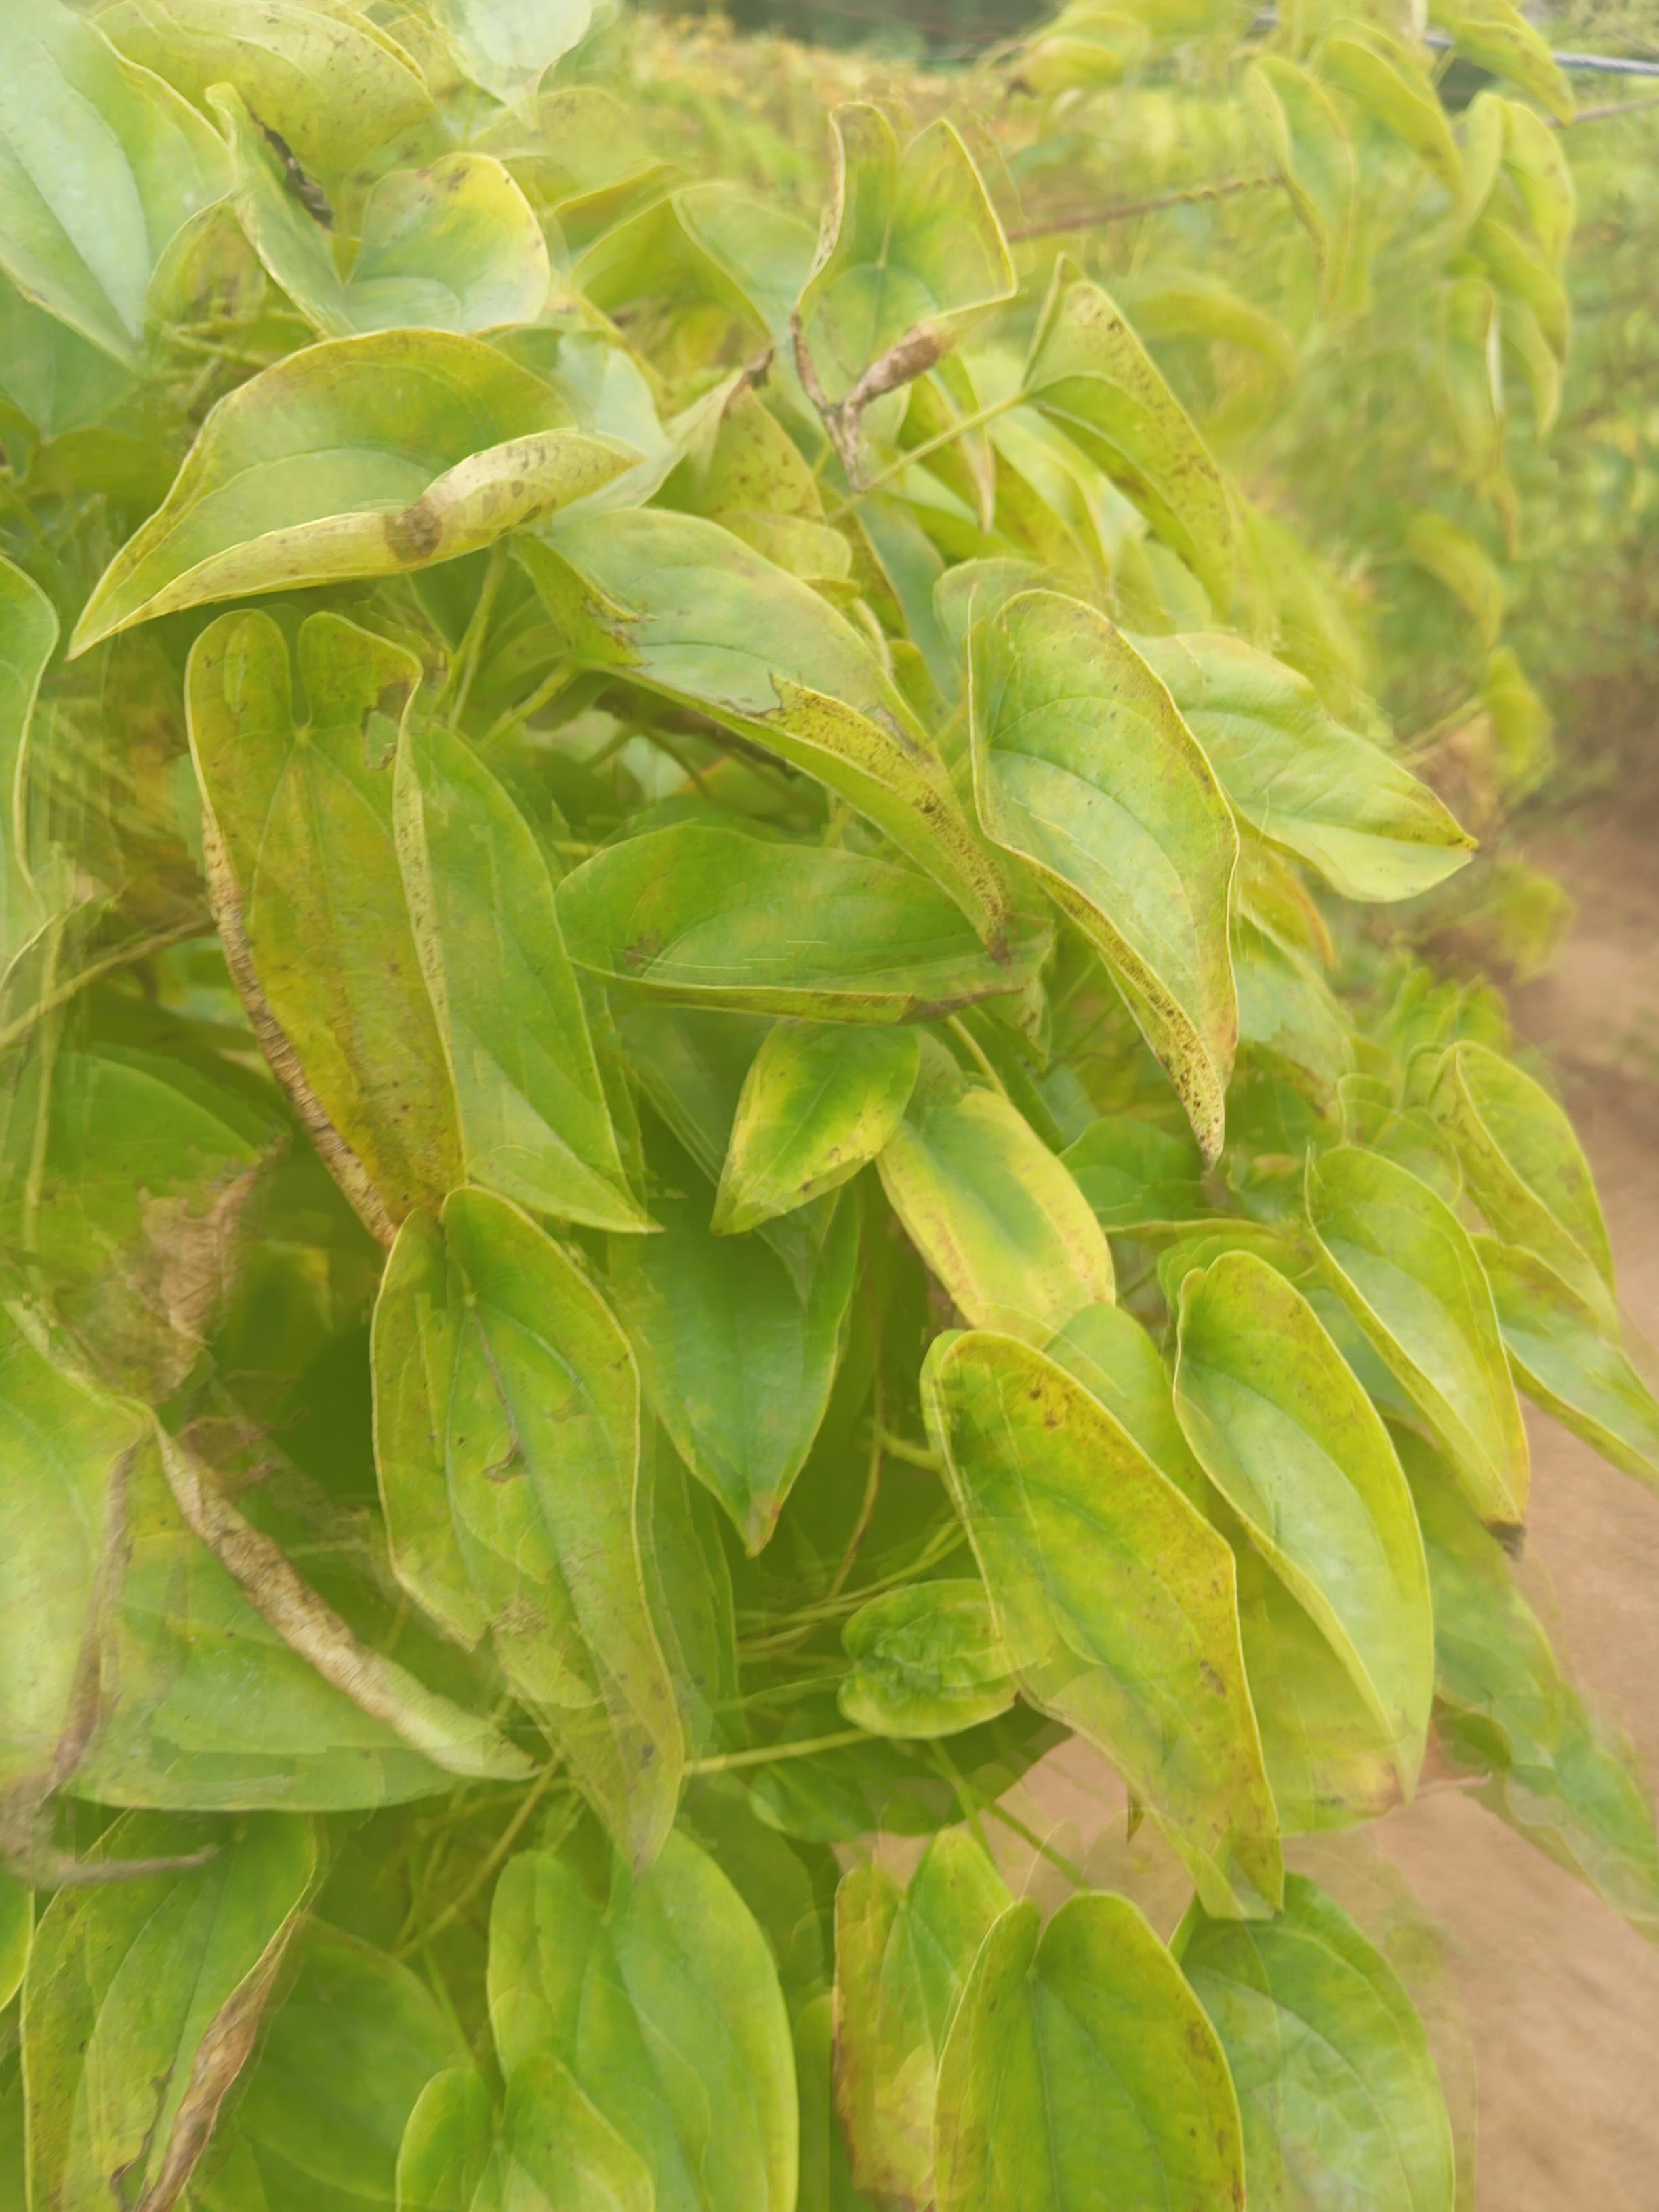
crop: yam
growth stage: maturity
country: Nigeria
